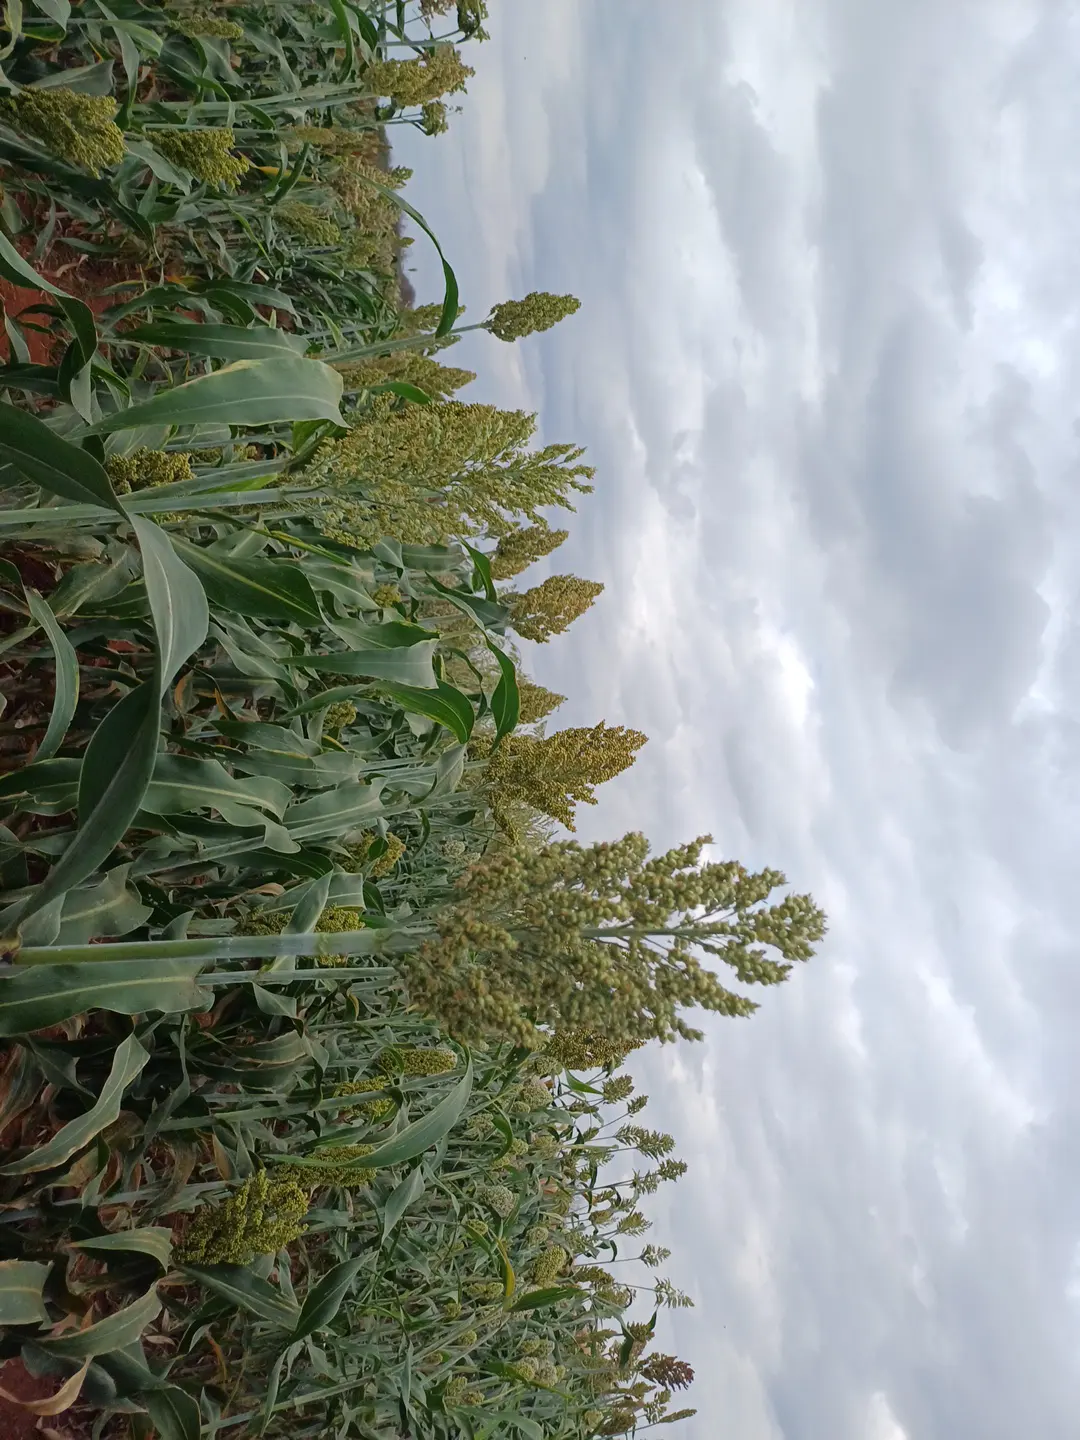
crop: sorghum
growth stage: filling grain
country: Kenya
